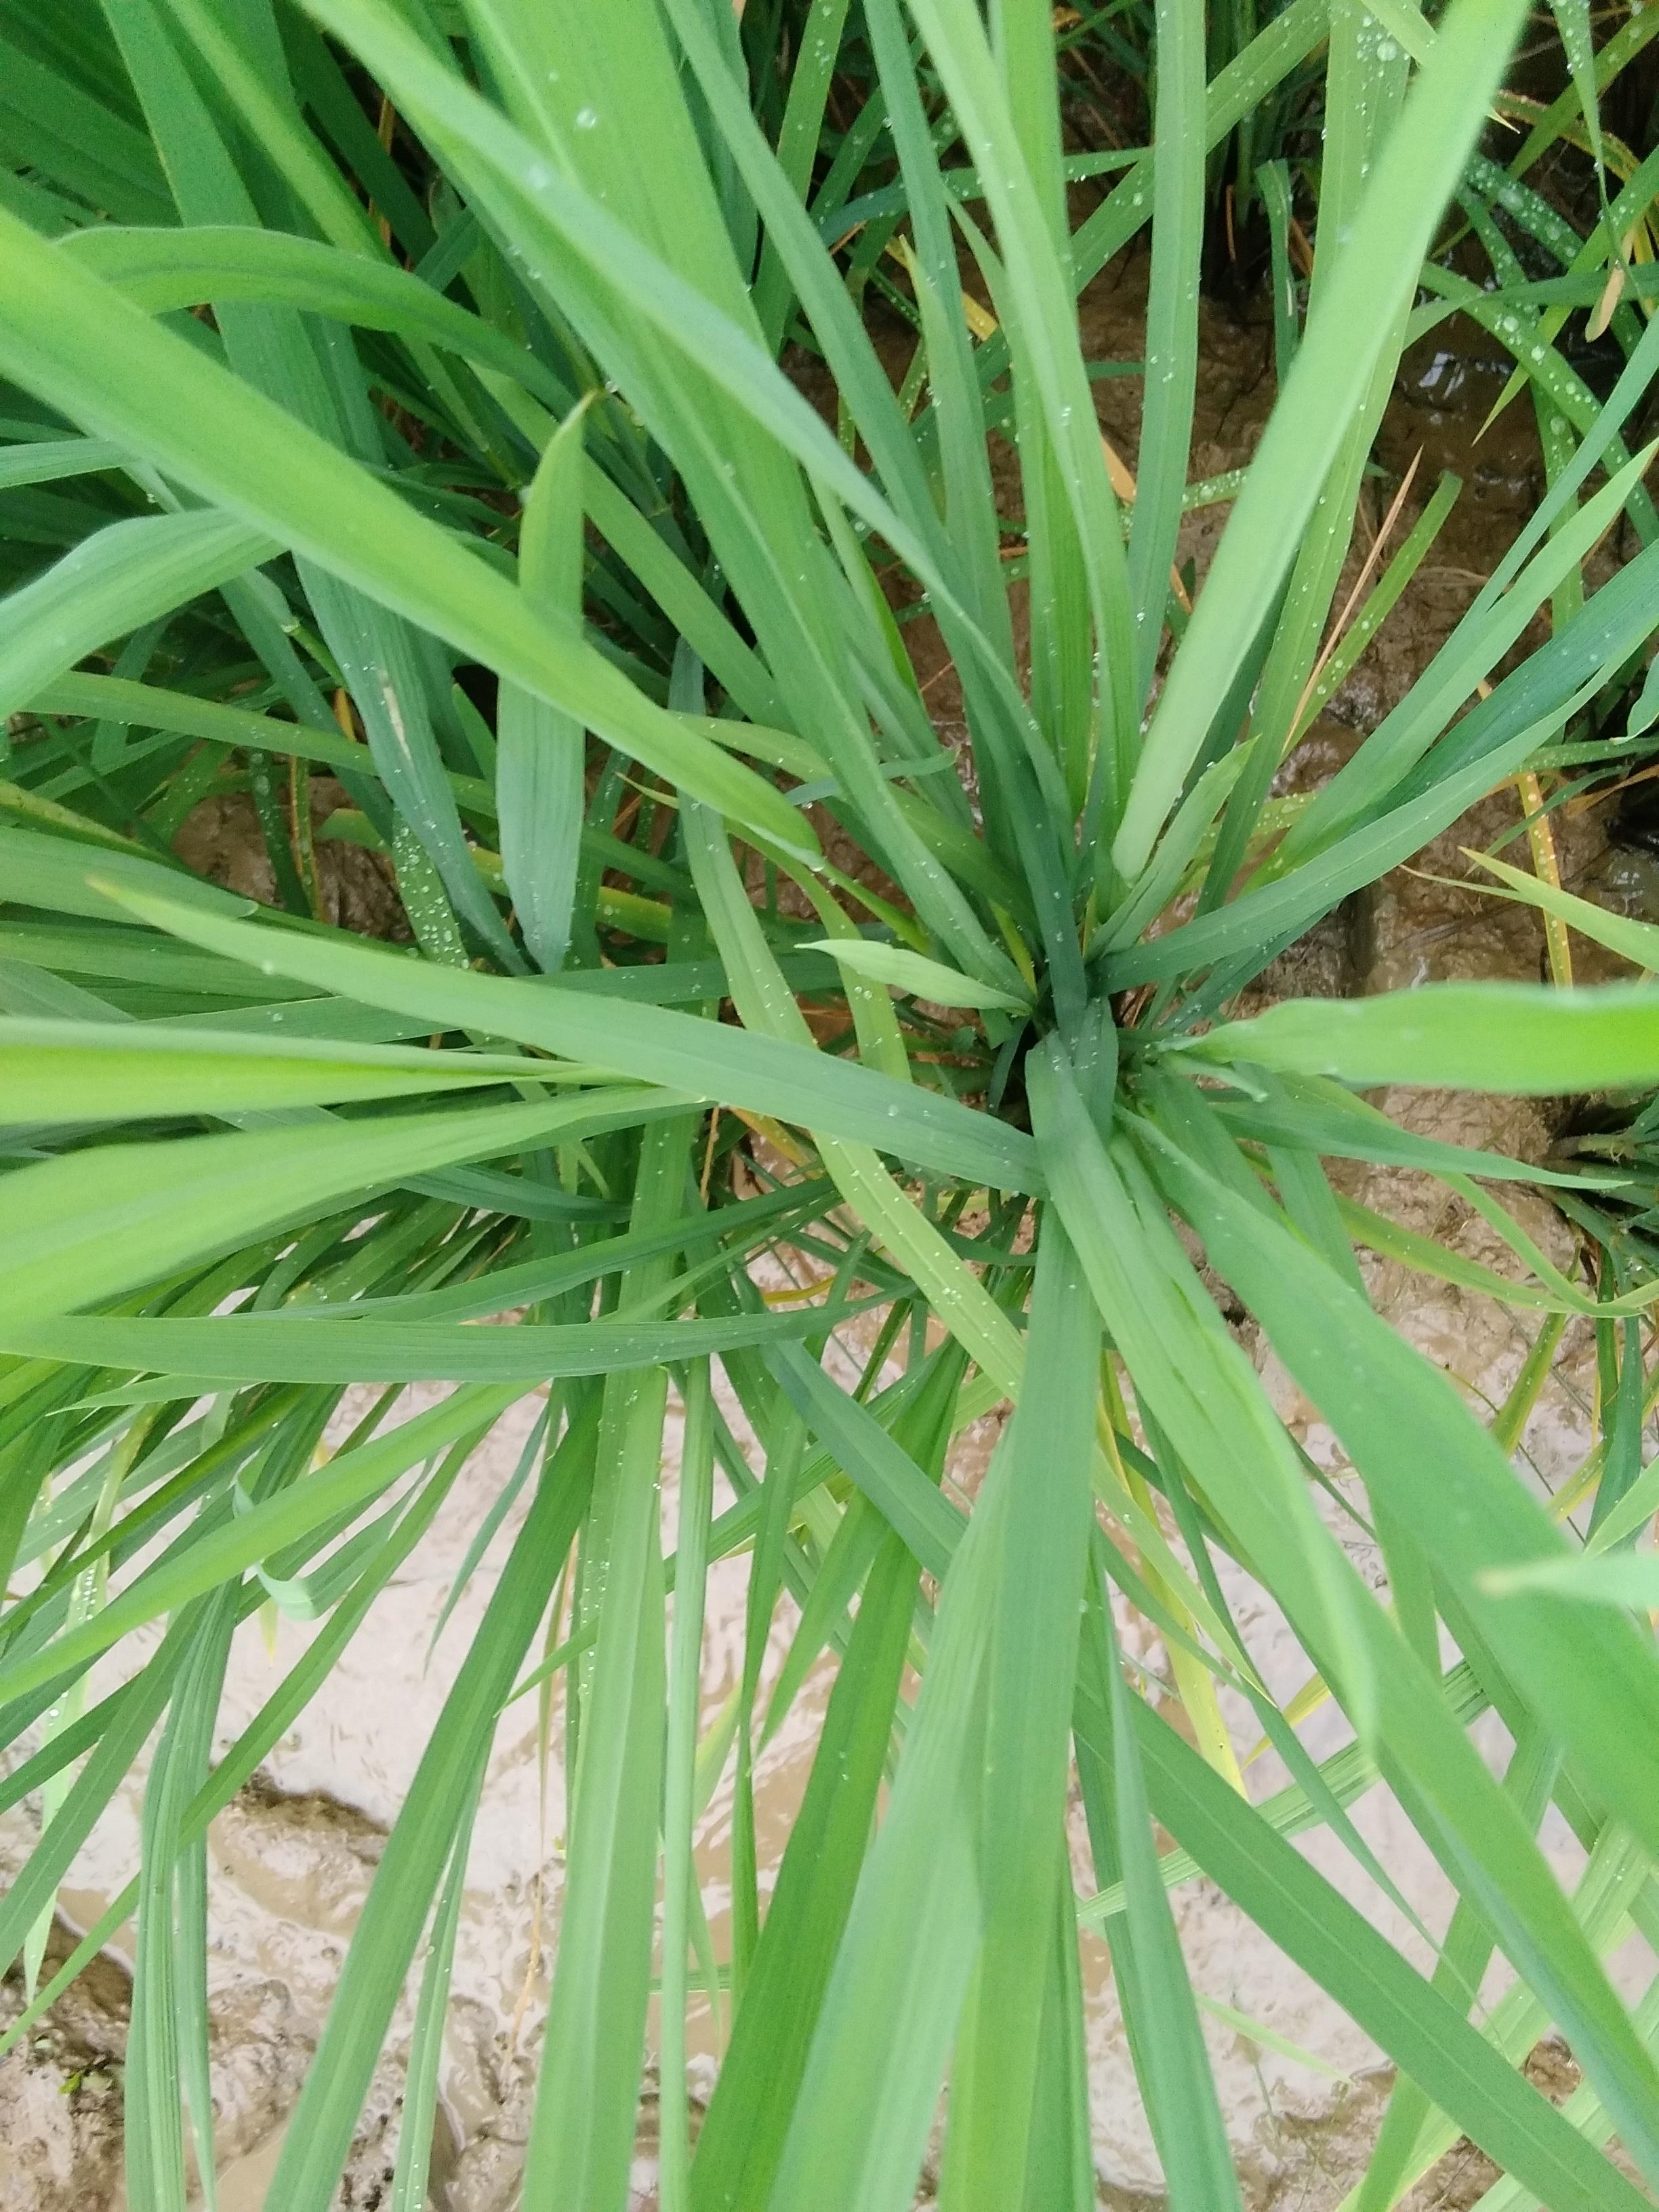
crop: rice
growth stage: booting
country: Nigeria
